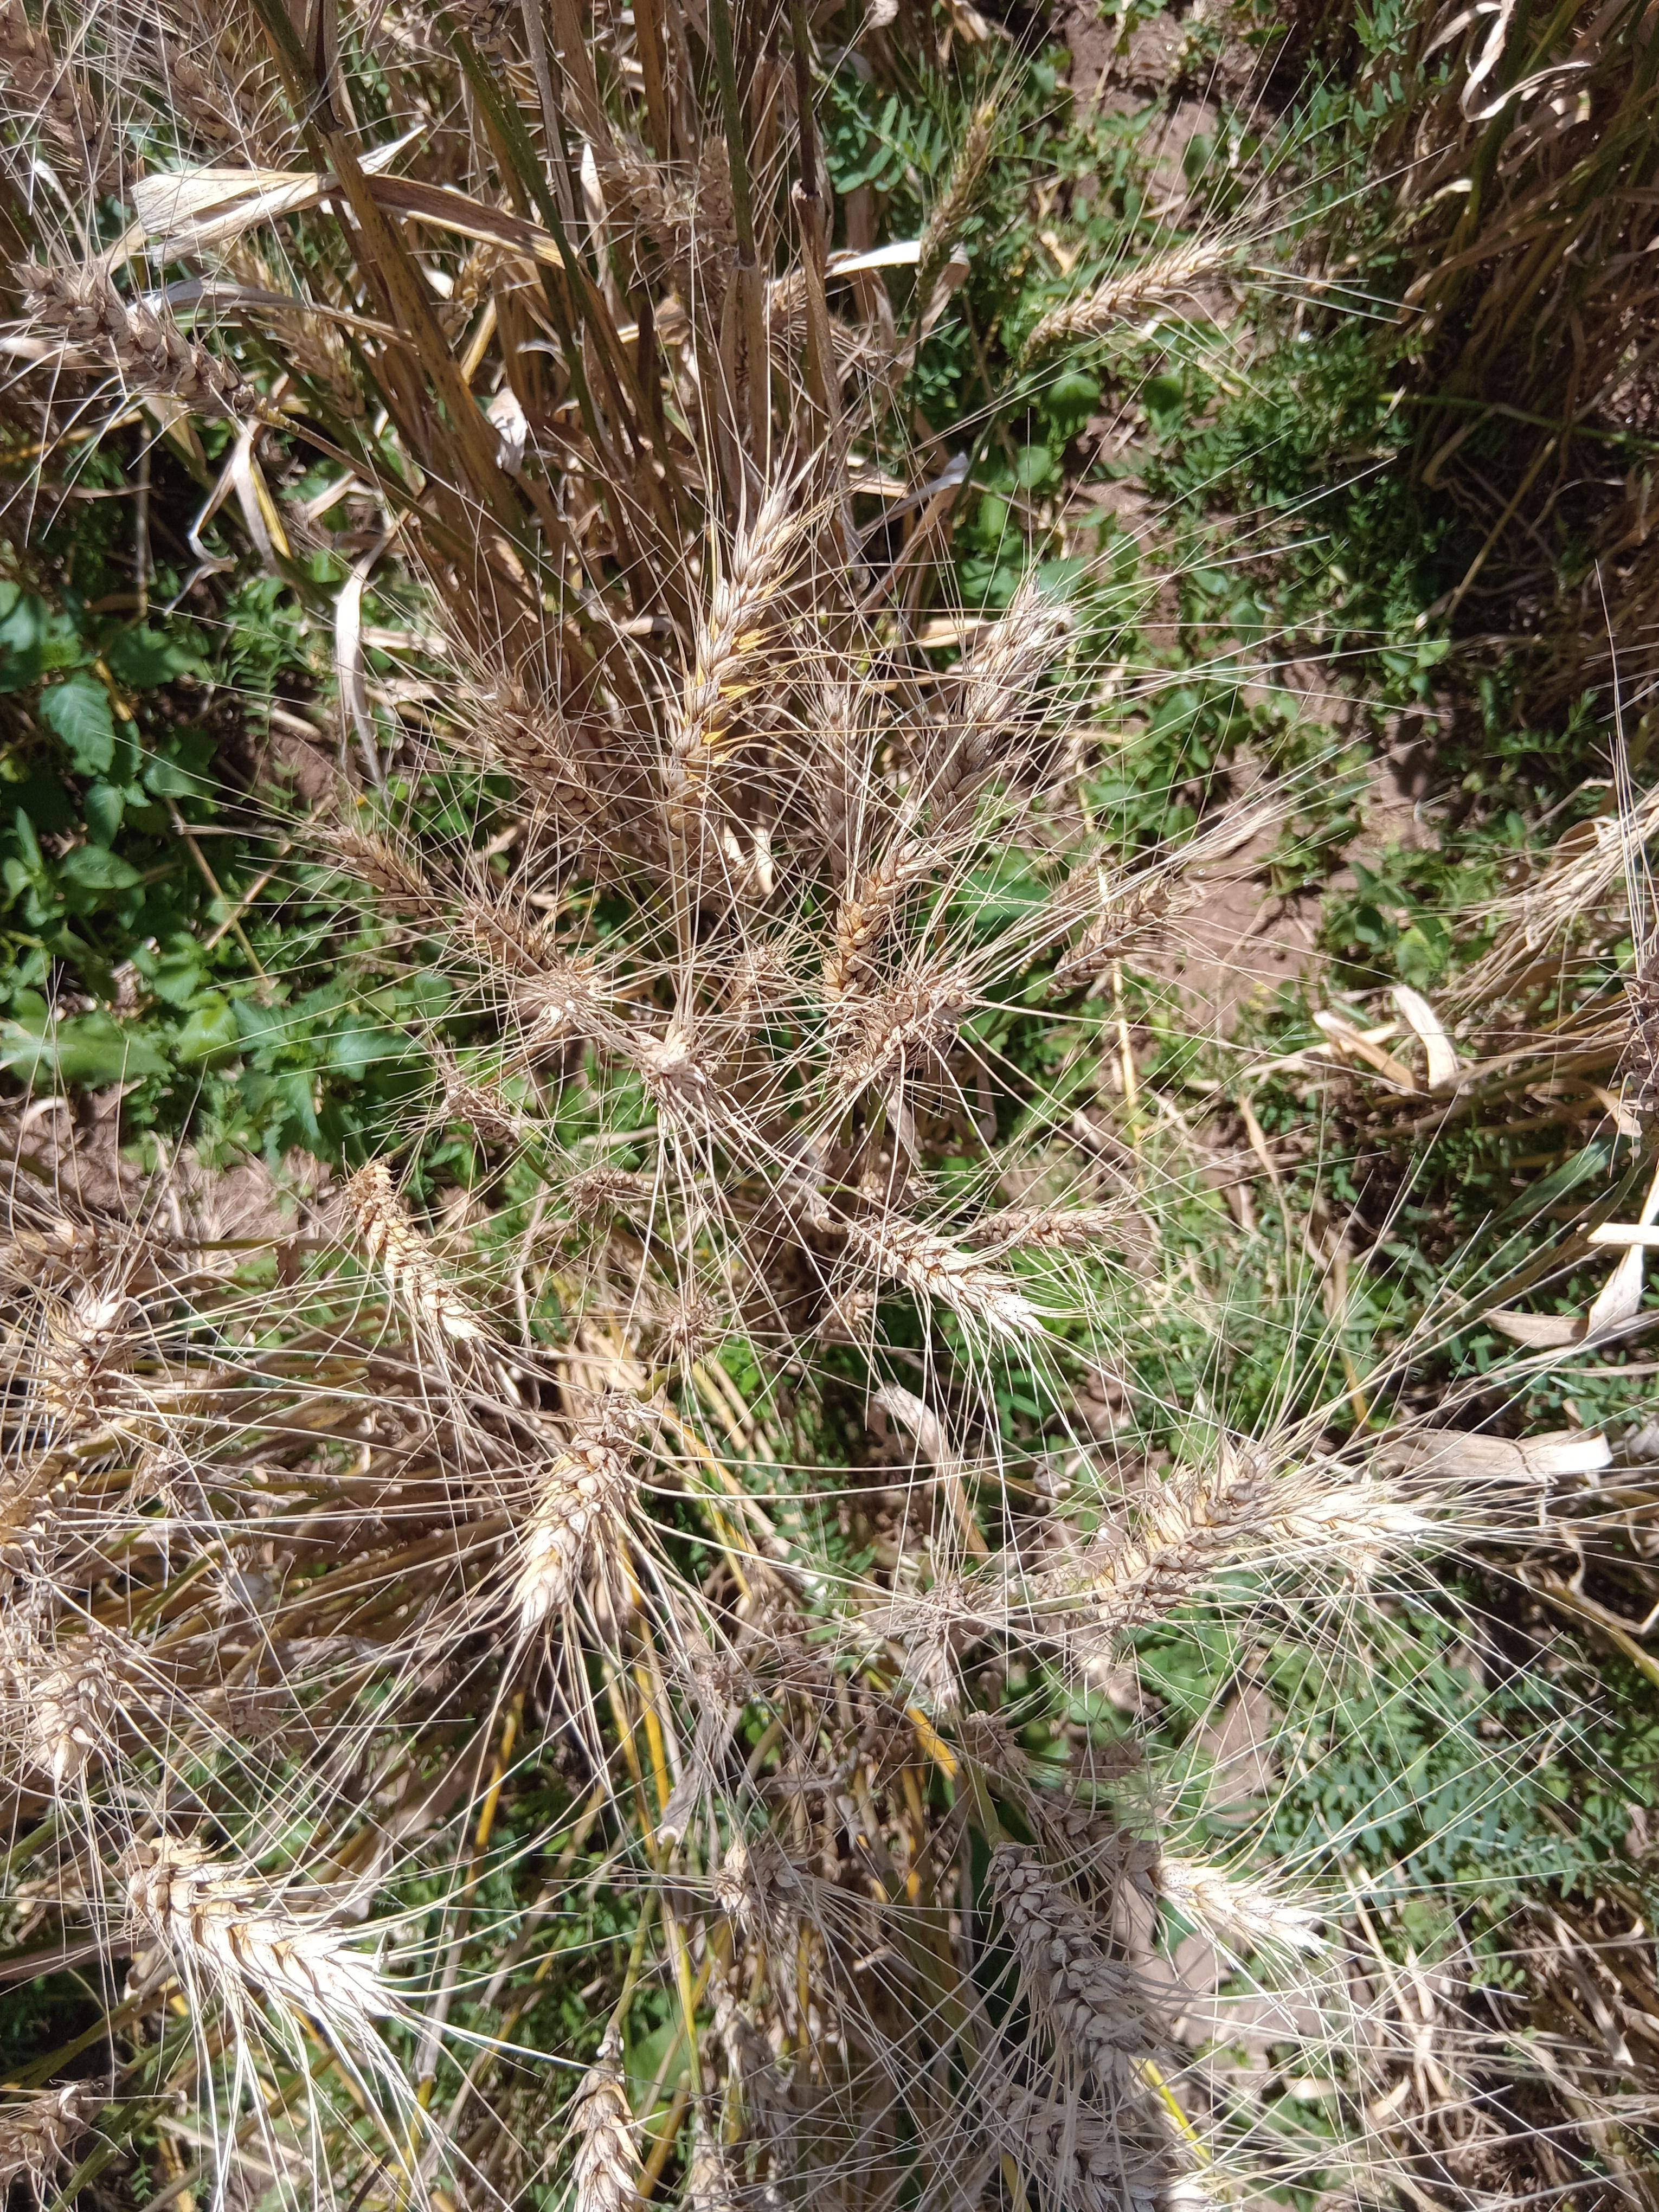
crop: wheat
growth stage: maturity
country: Kenya
